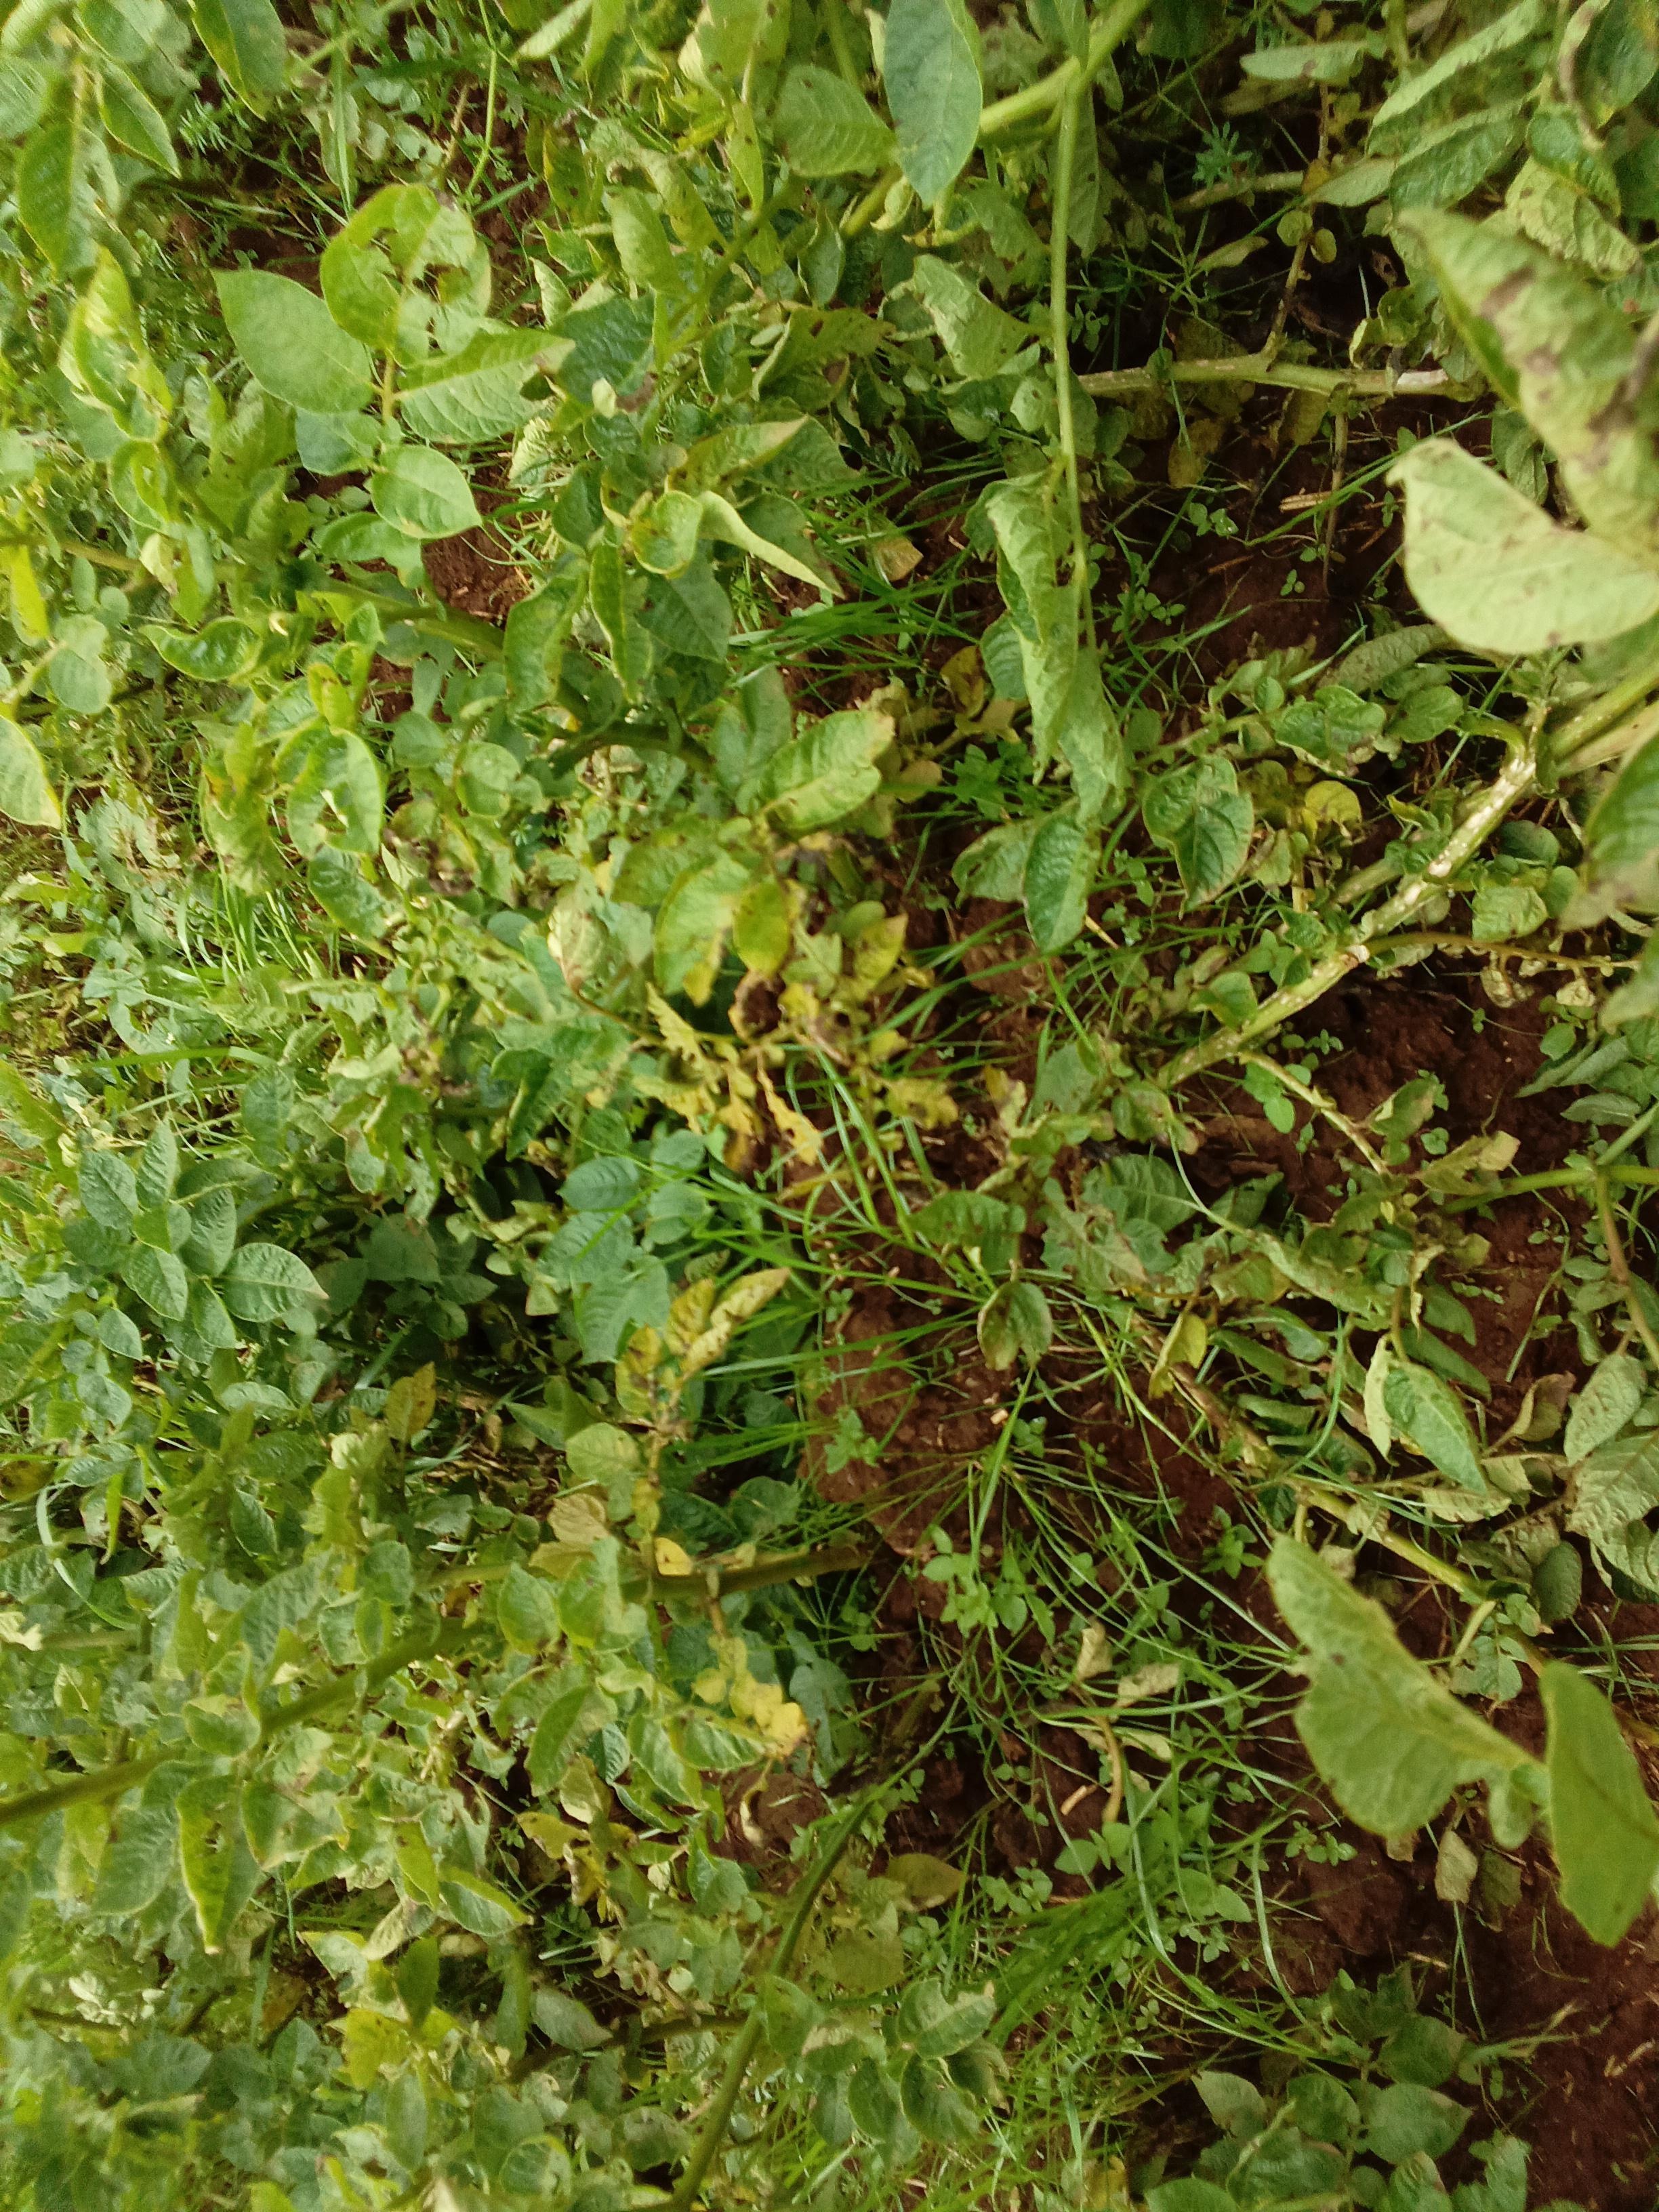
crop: potato
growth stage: harvest maturity
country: Kenya
